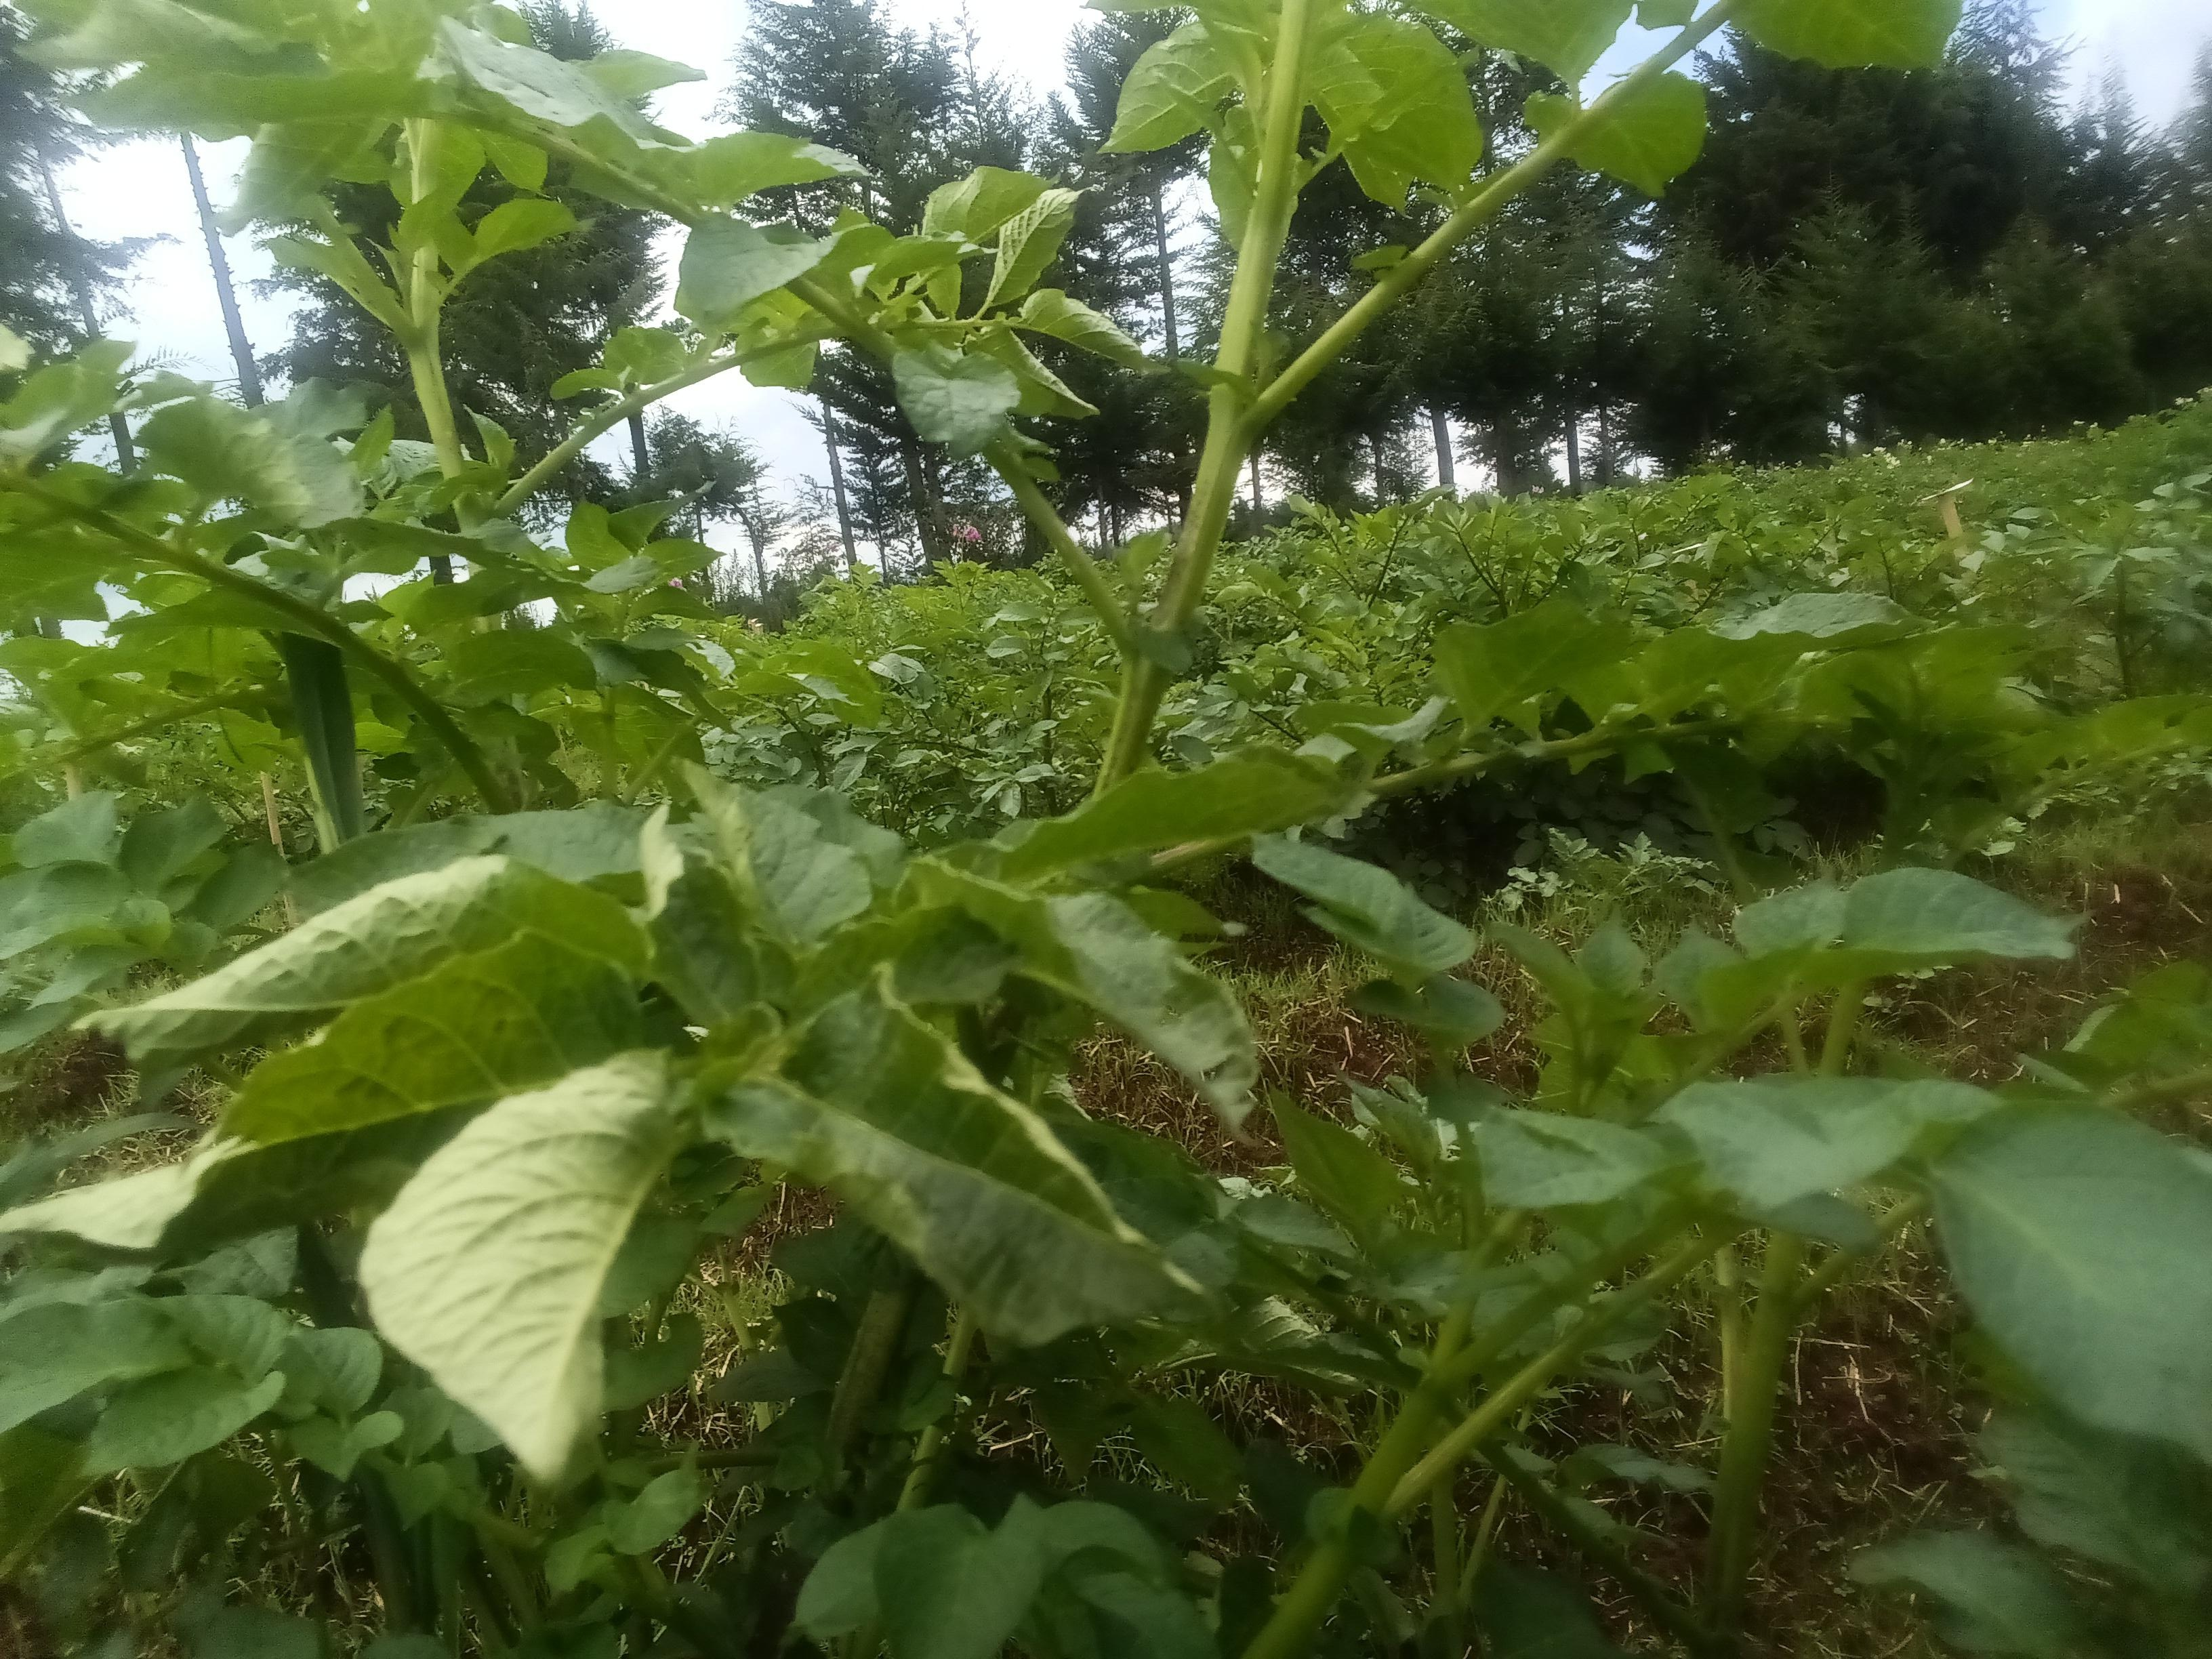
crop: potato
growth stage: flowering
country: Kenya
